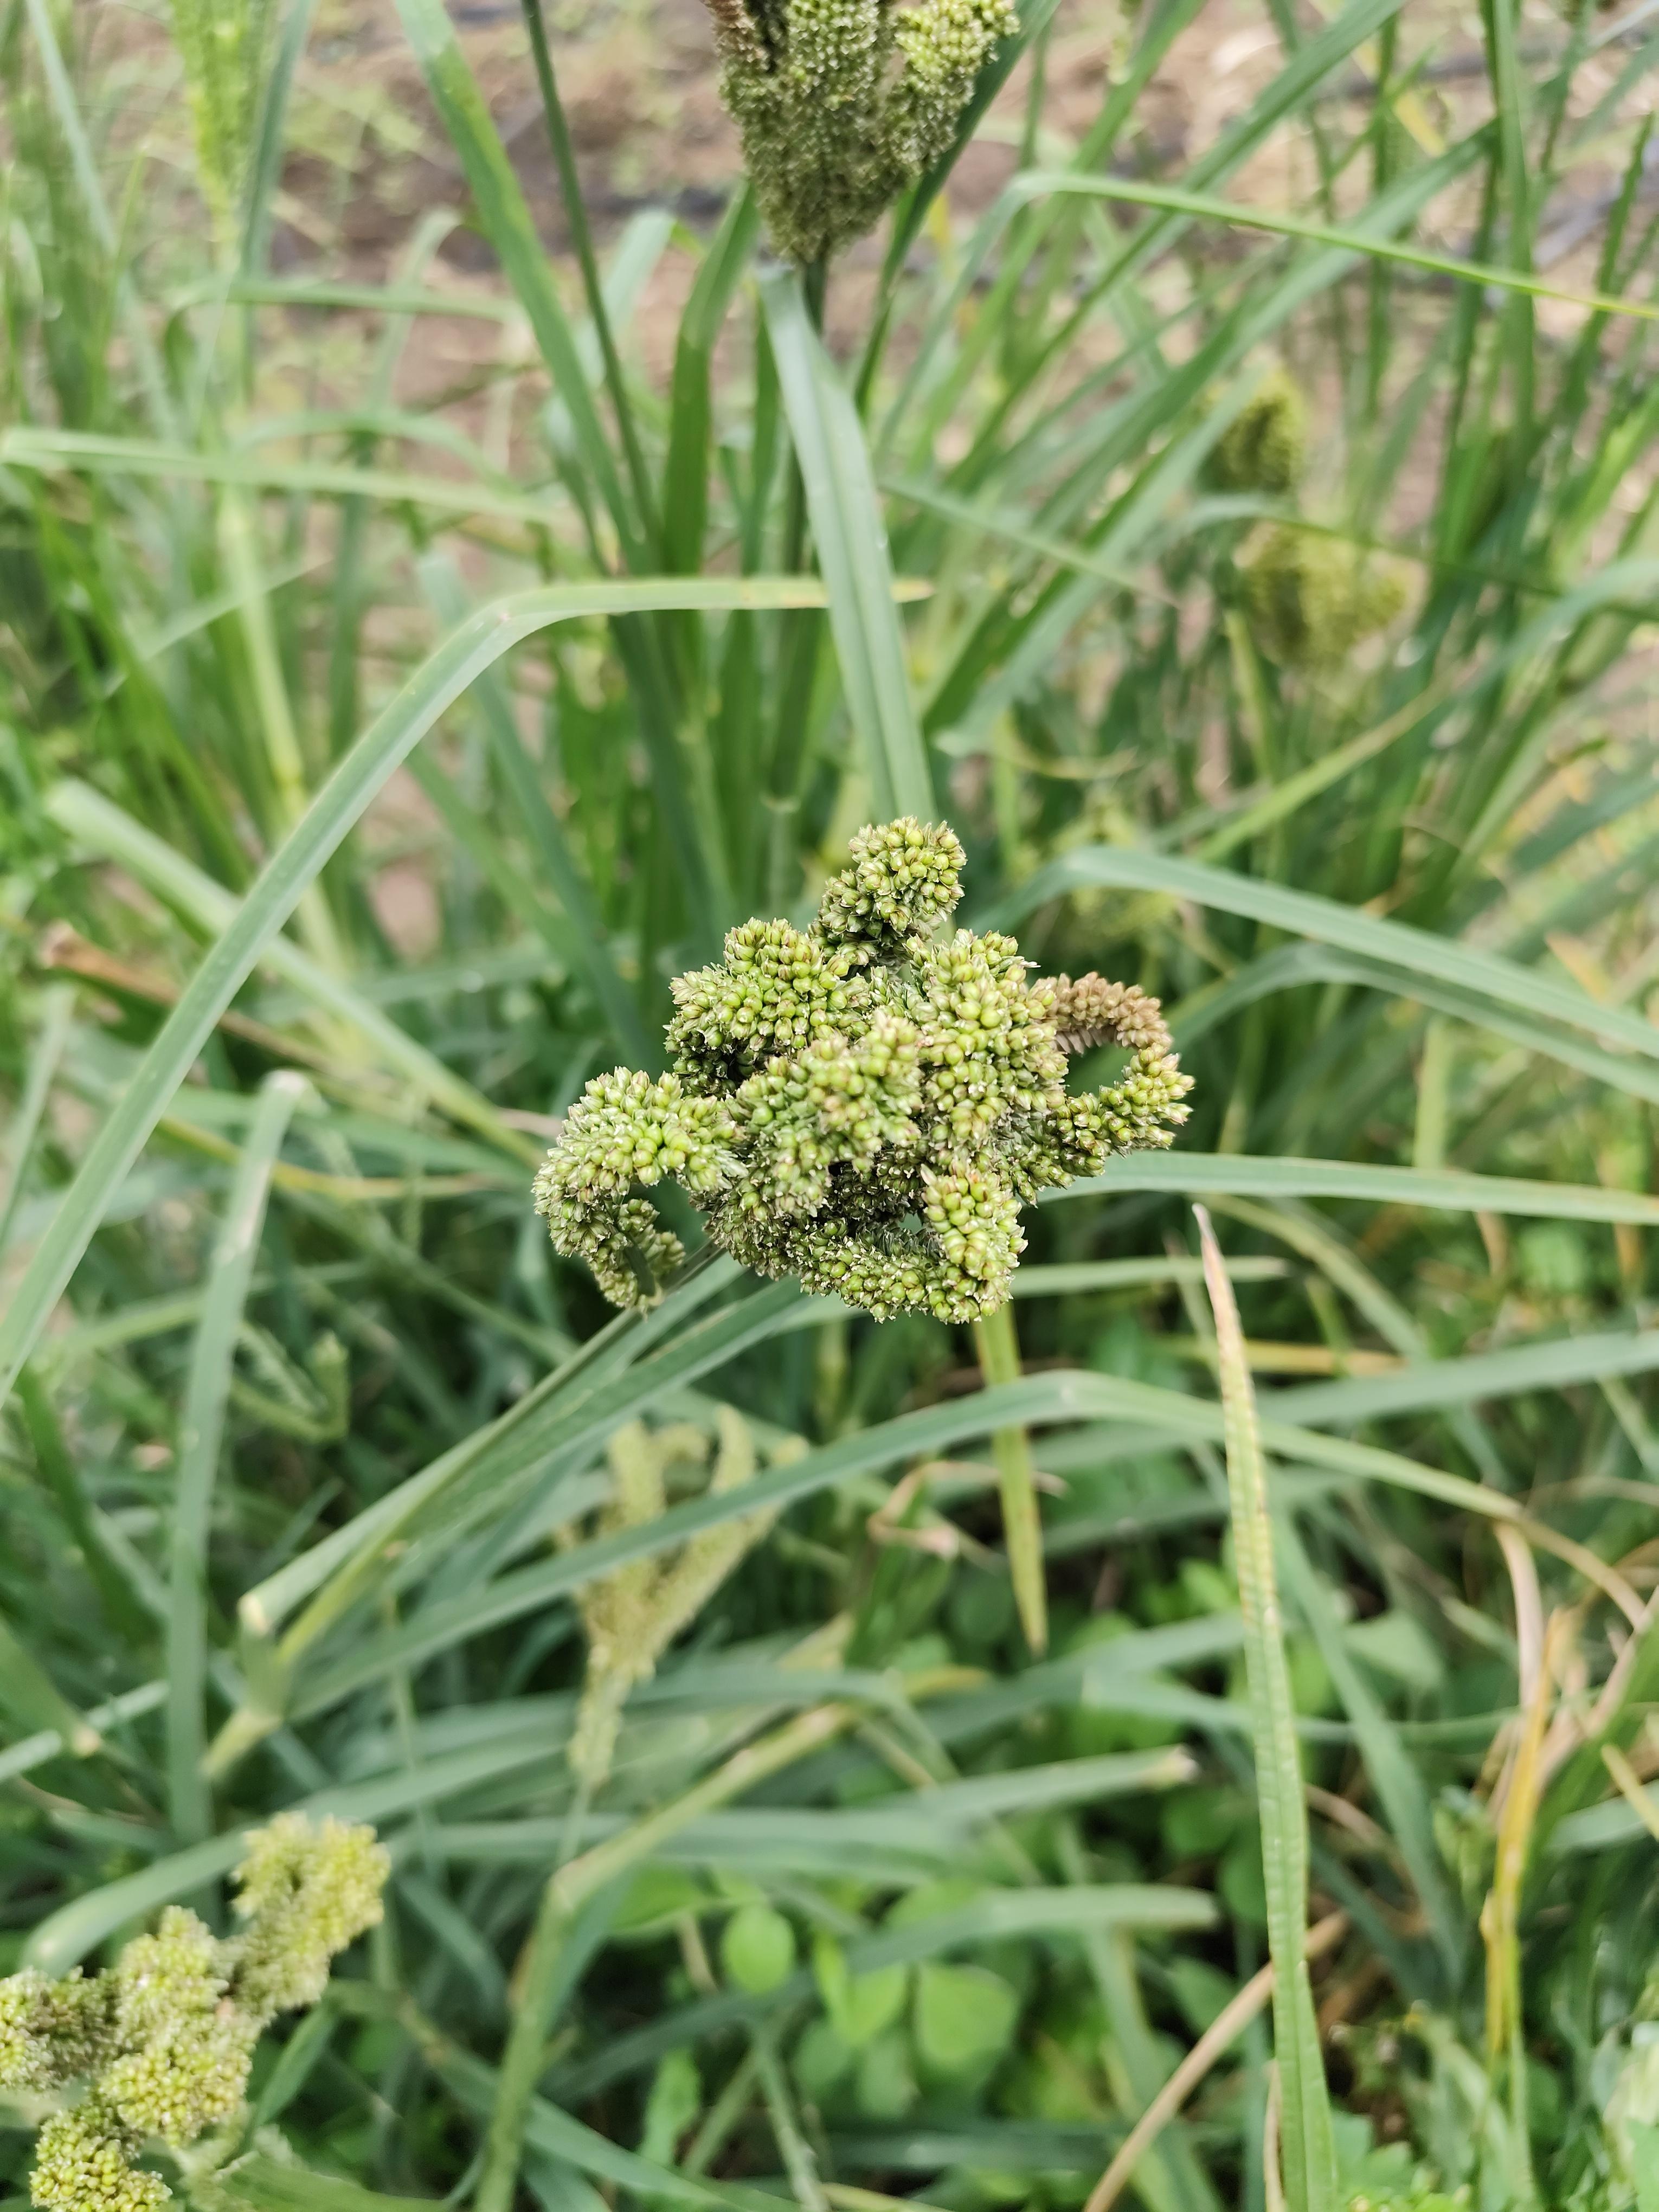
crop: finger millet
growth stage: heading tuber
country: Tanzania
